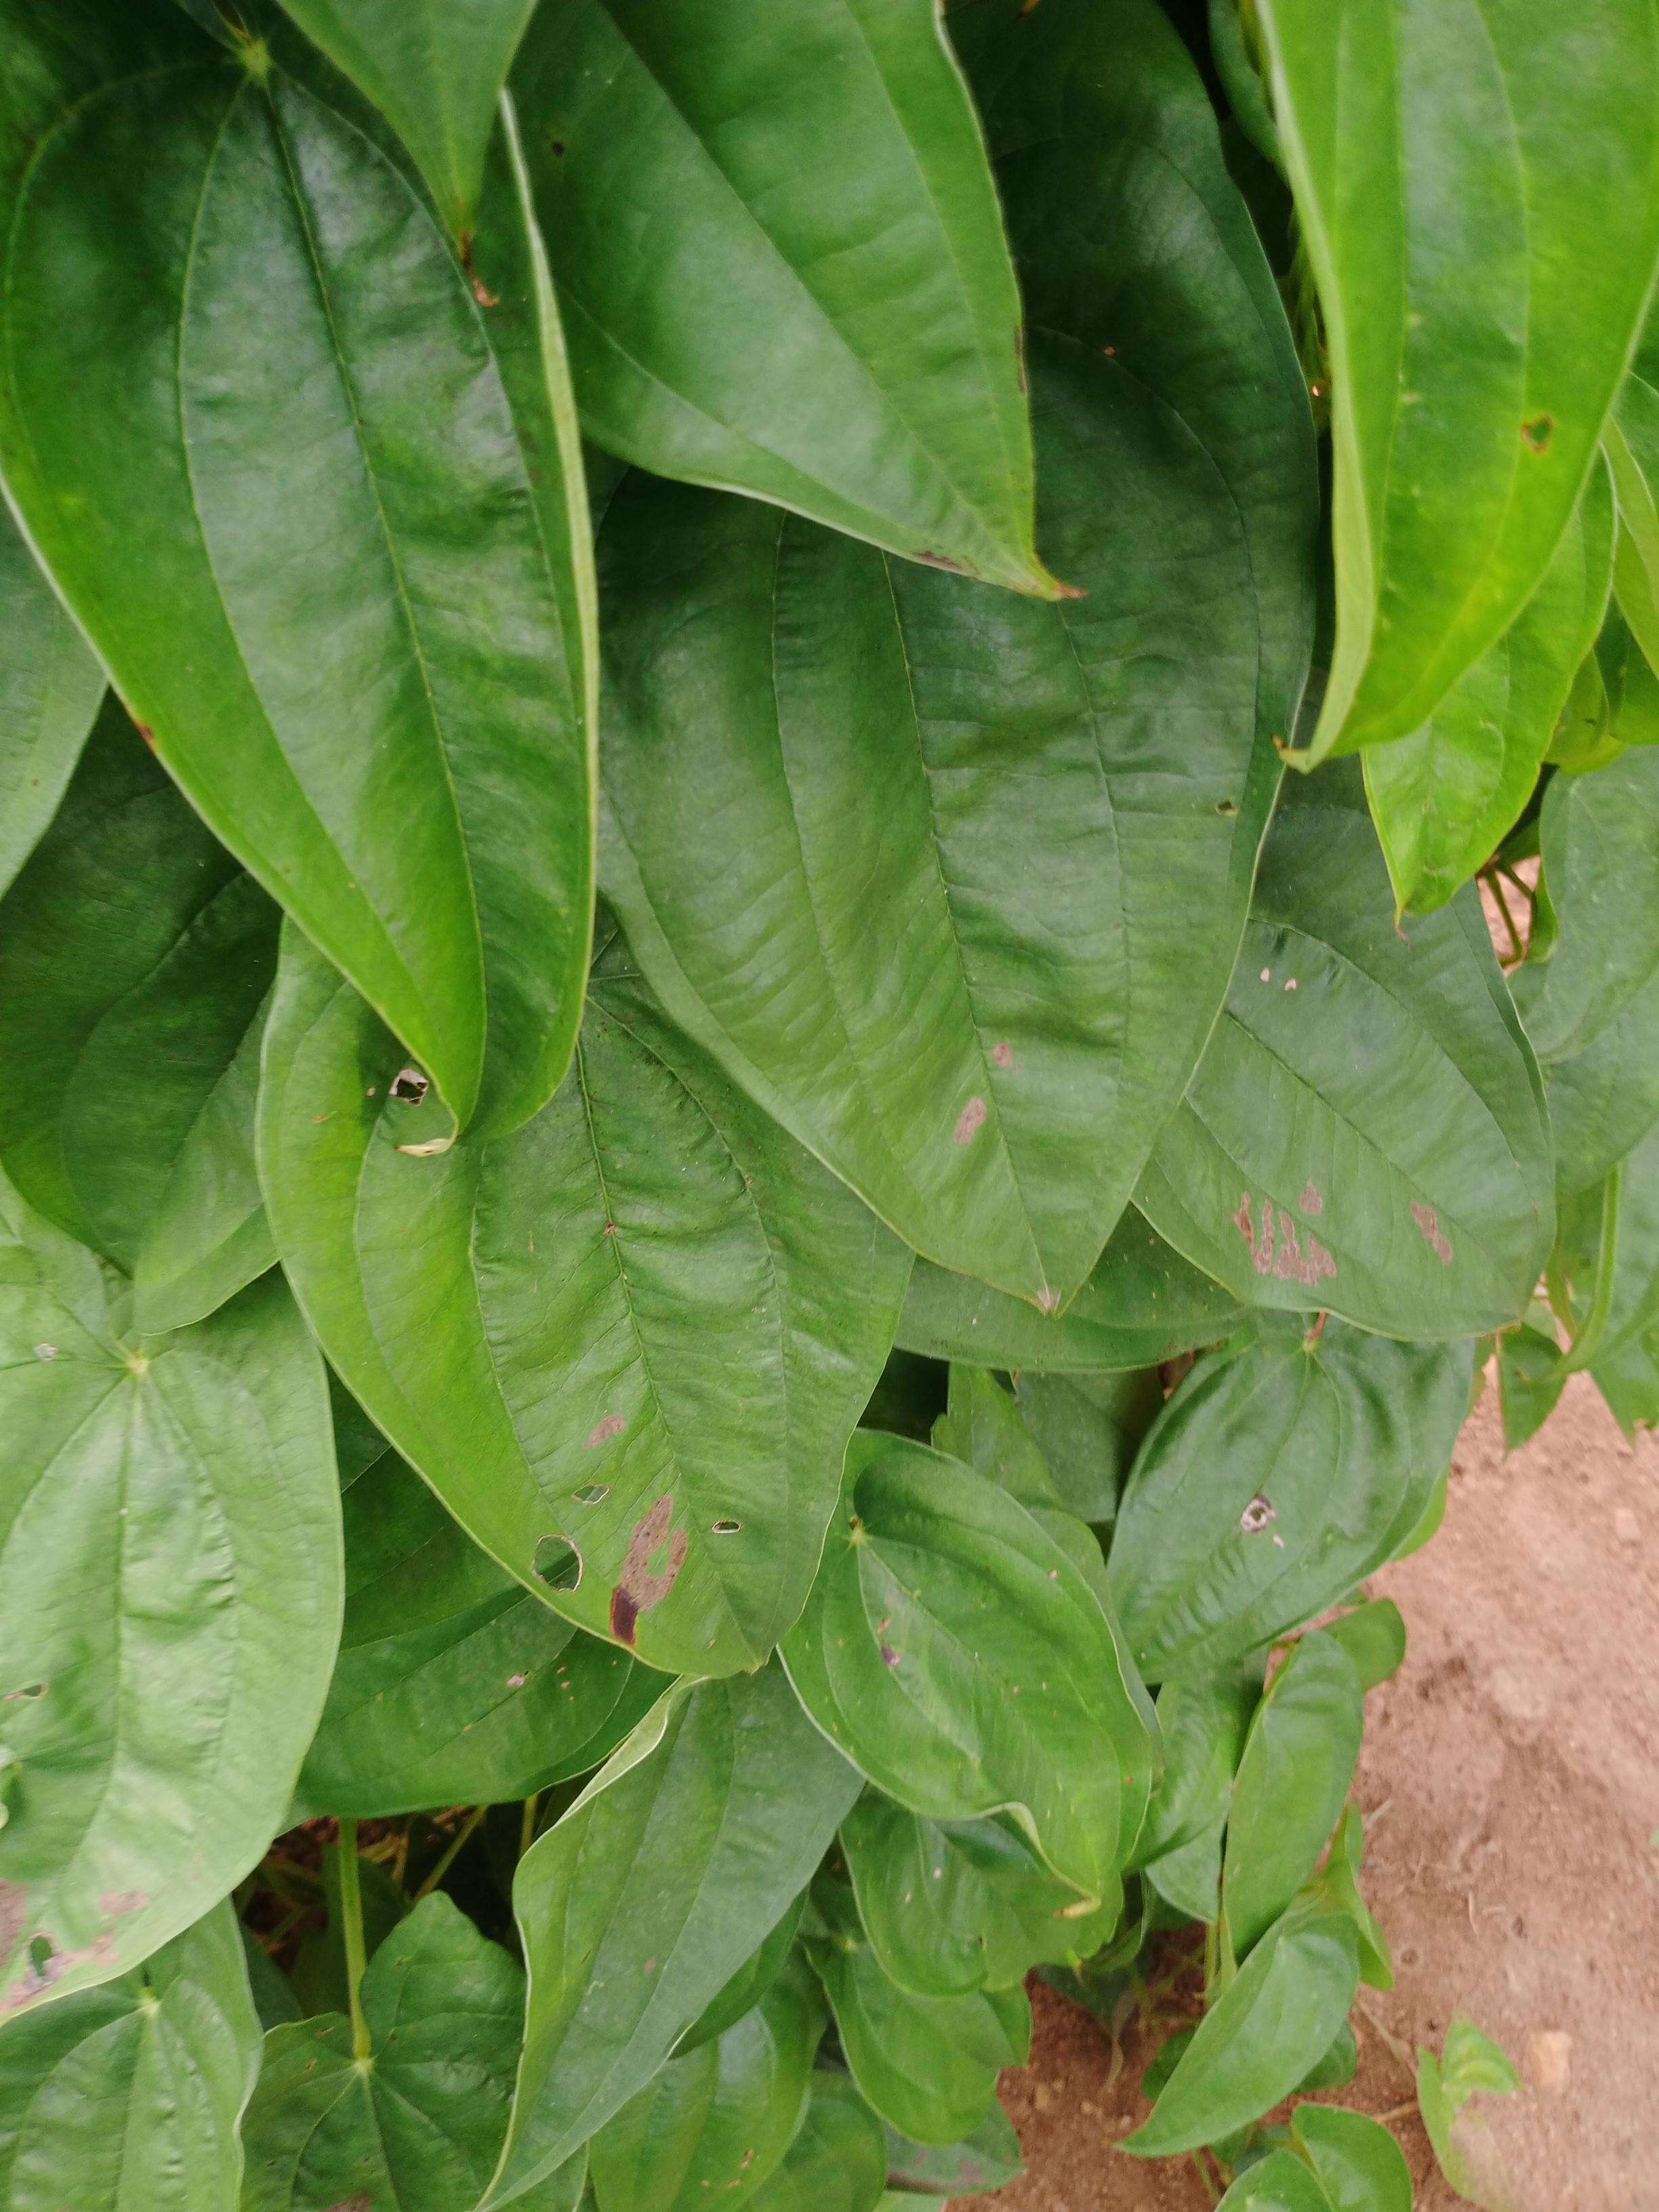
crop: yam
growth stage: vegetative
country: Nigeria
